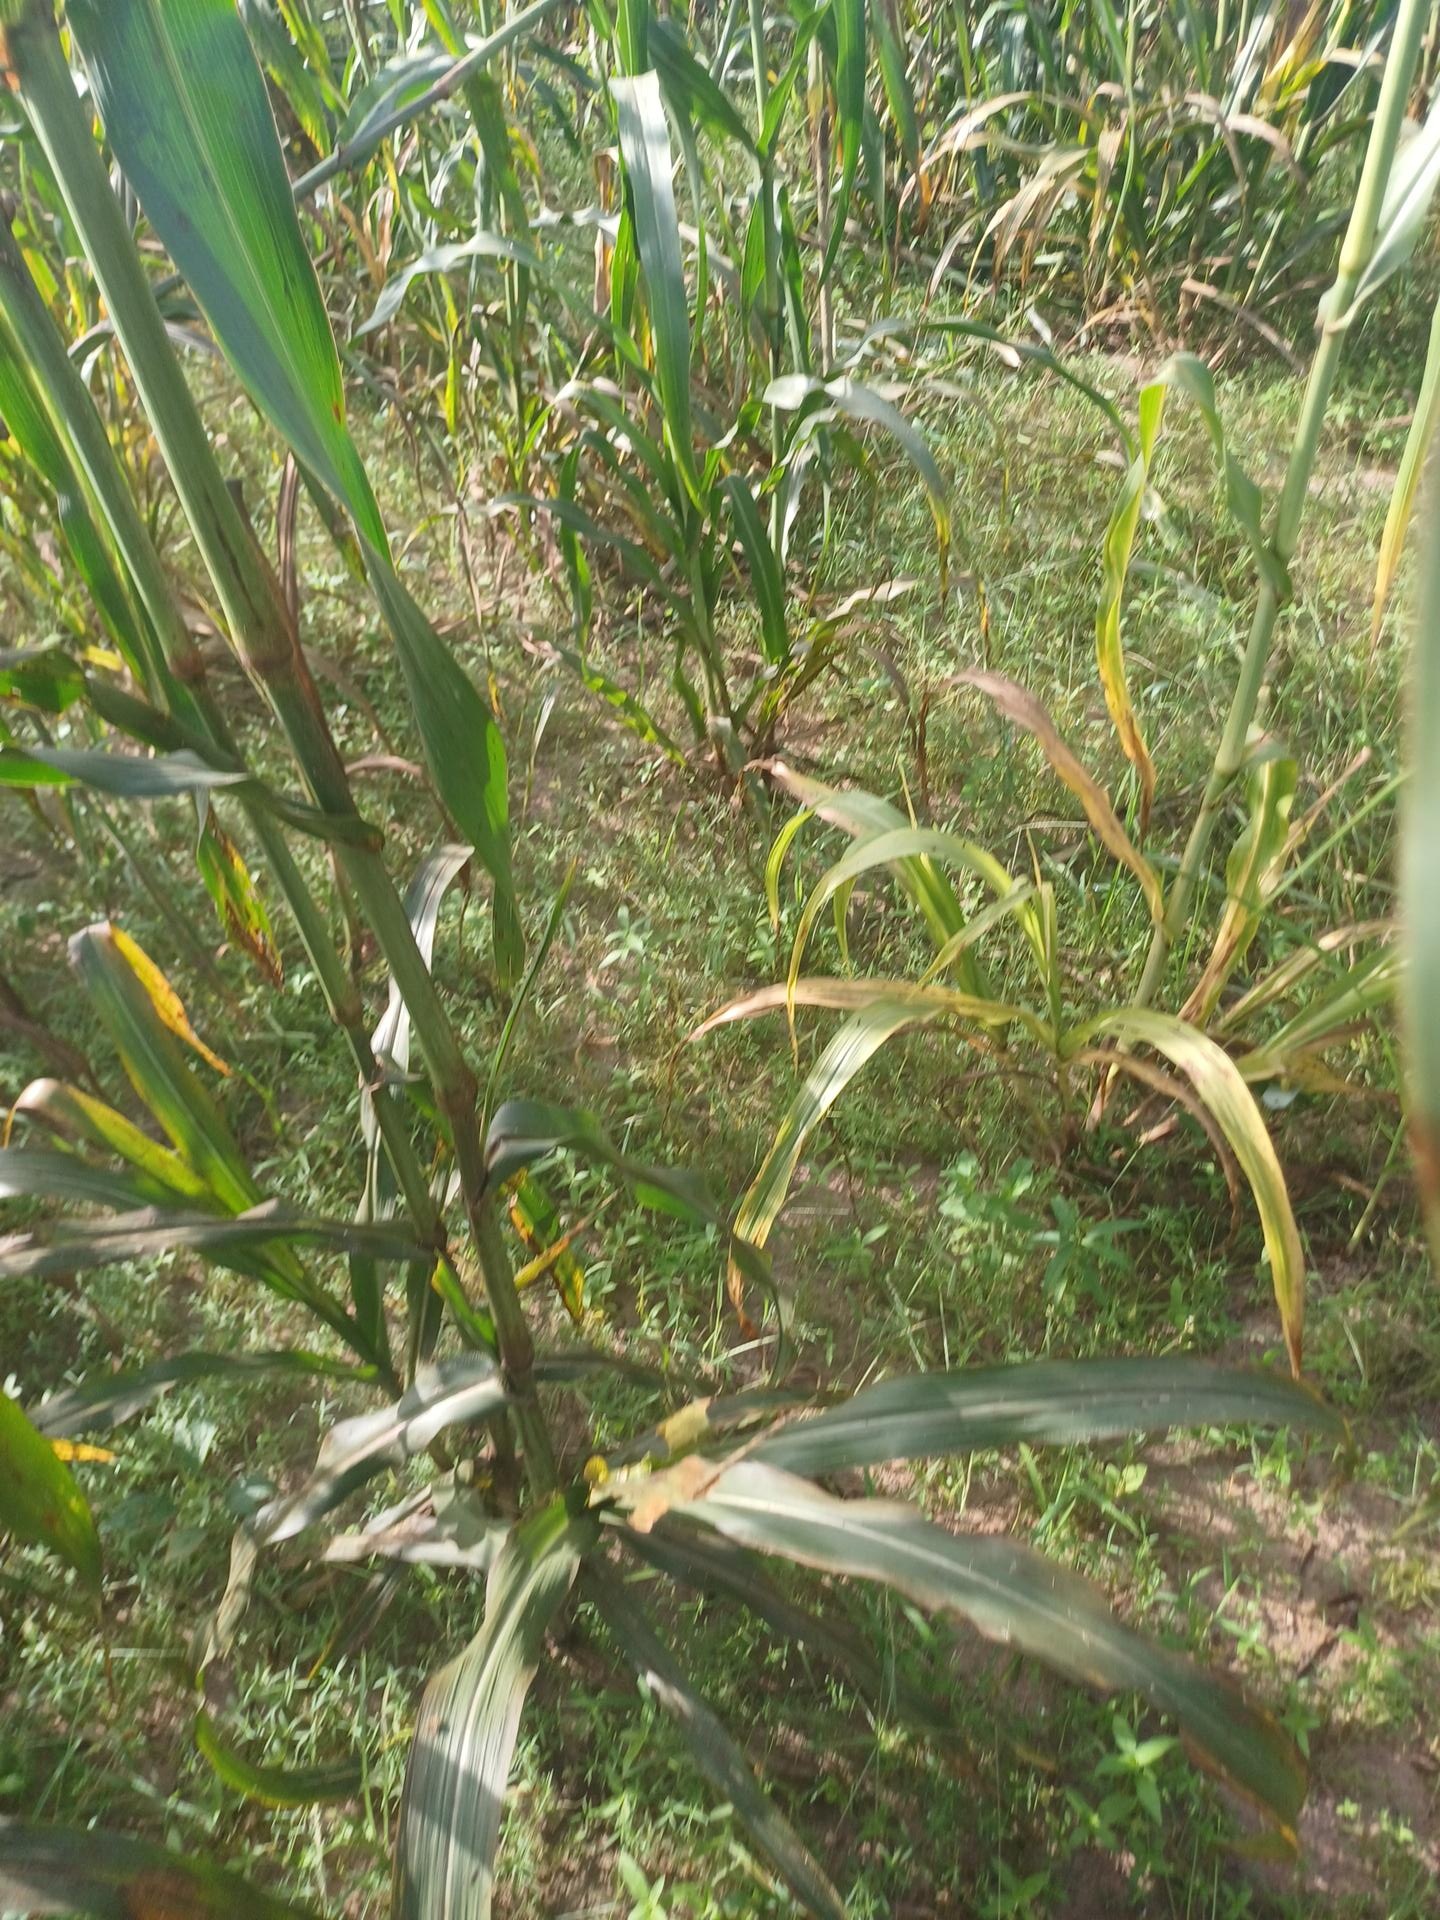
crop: pearl millet
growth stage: filling grain
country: Senegal
